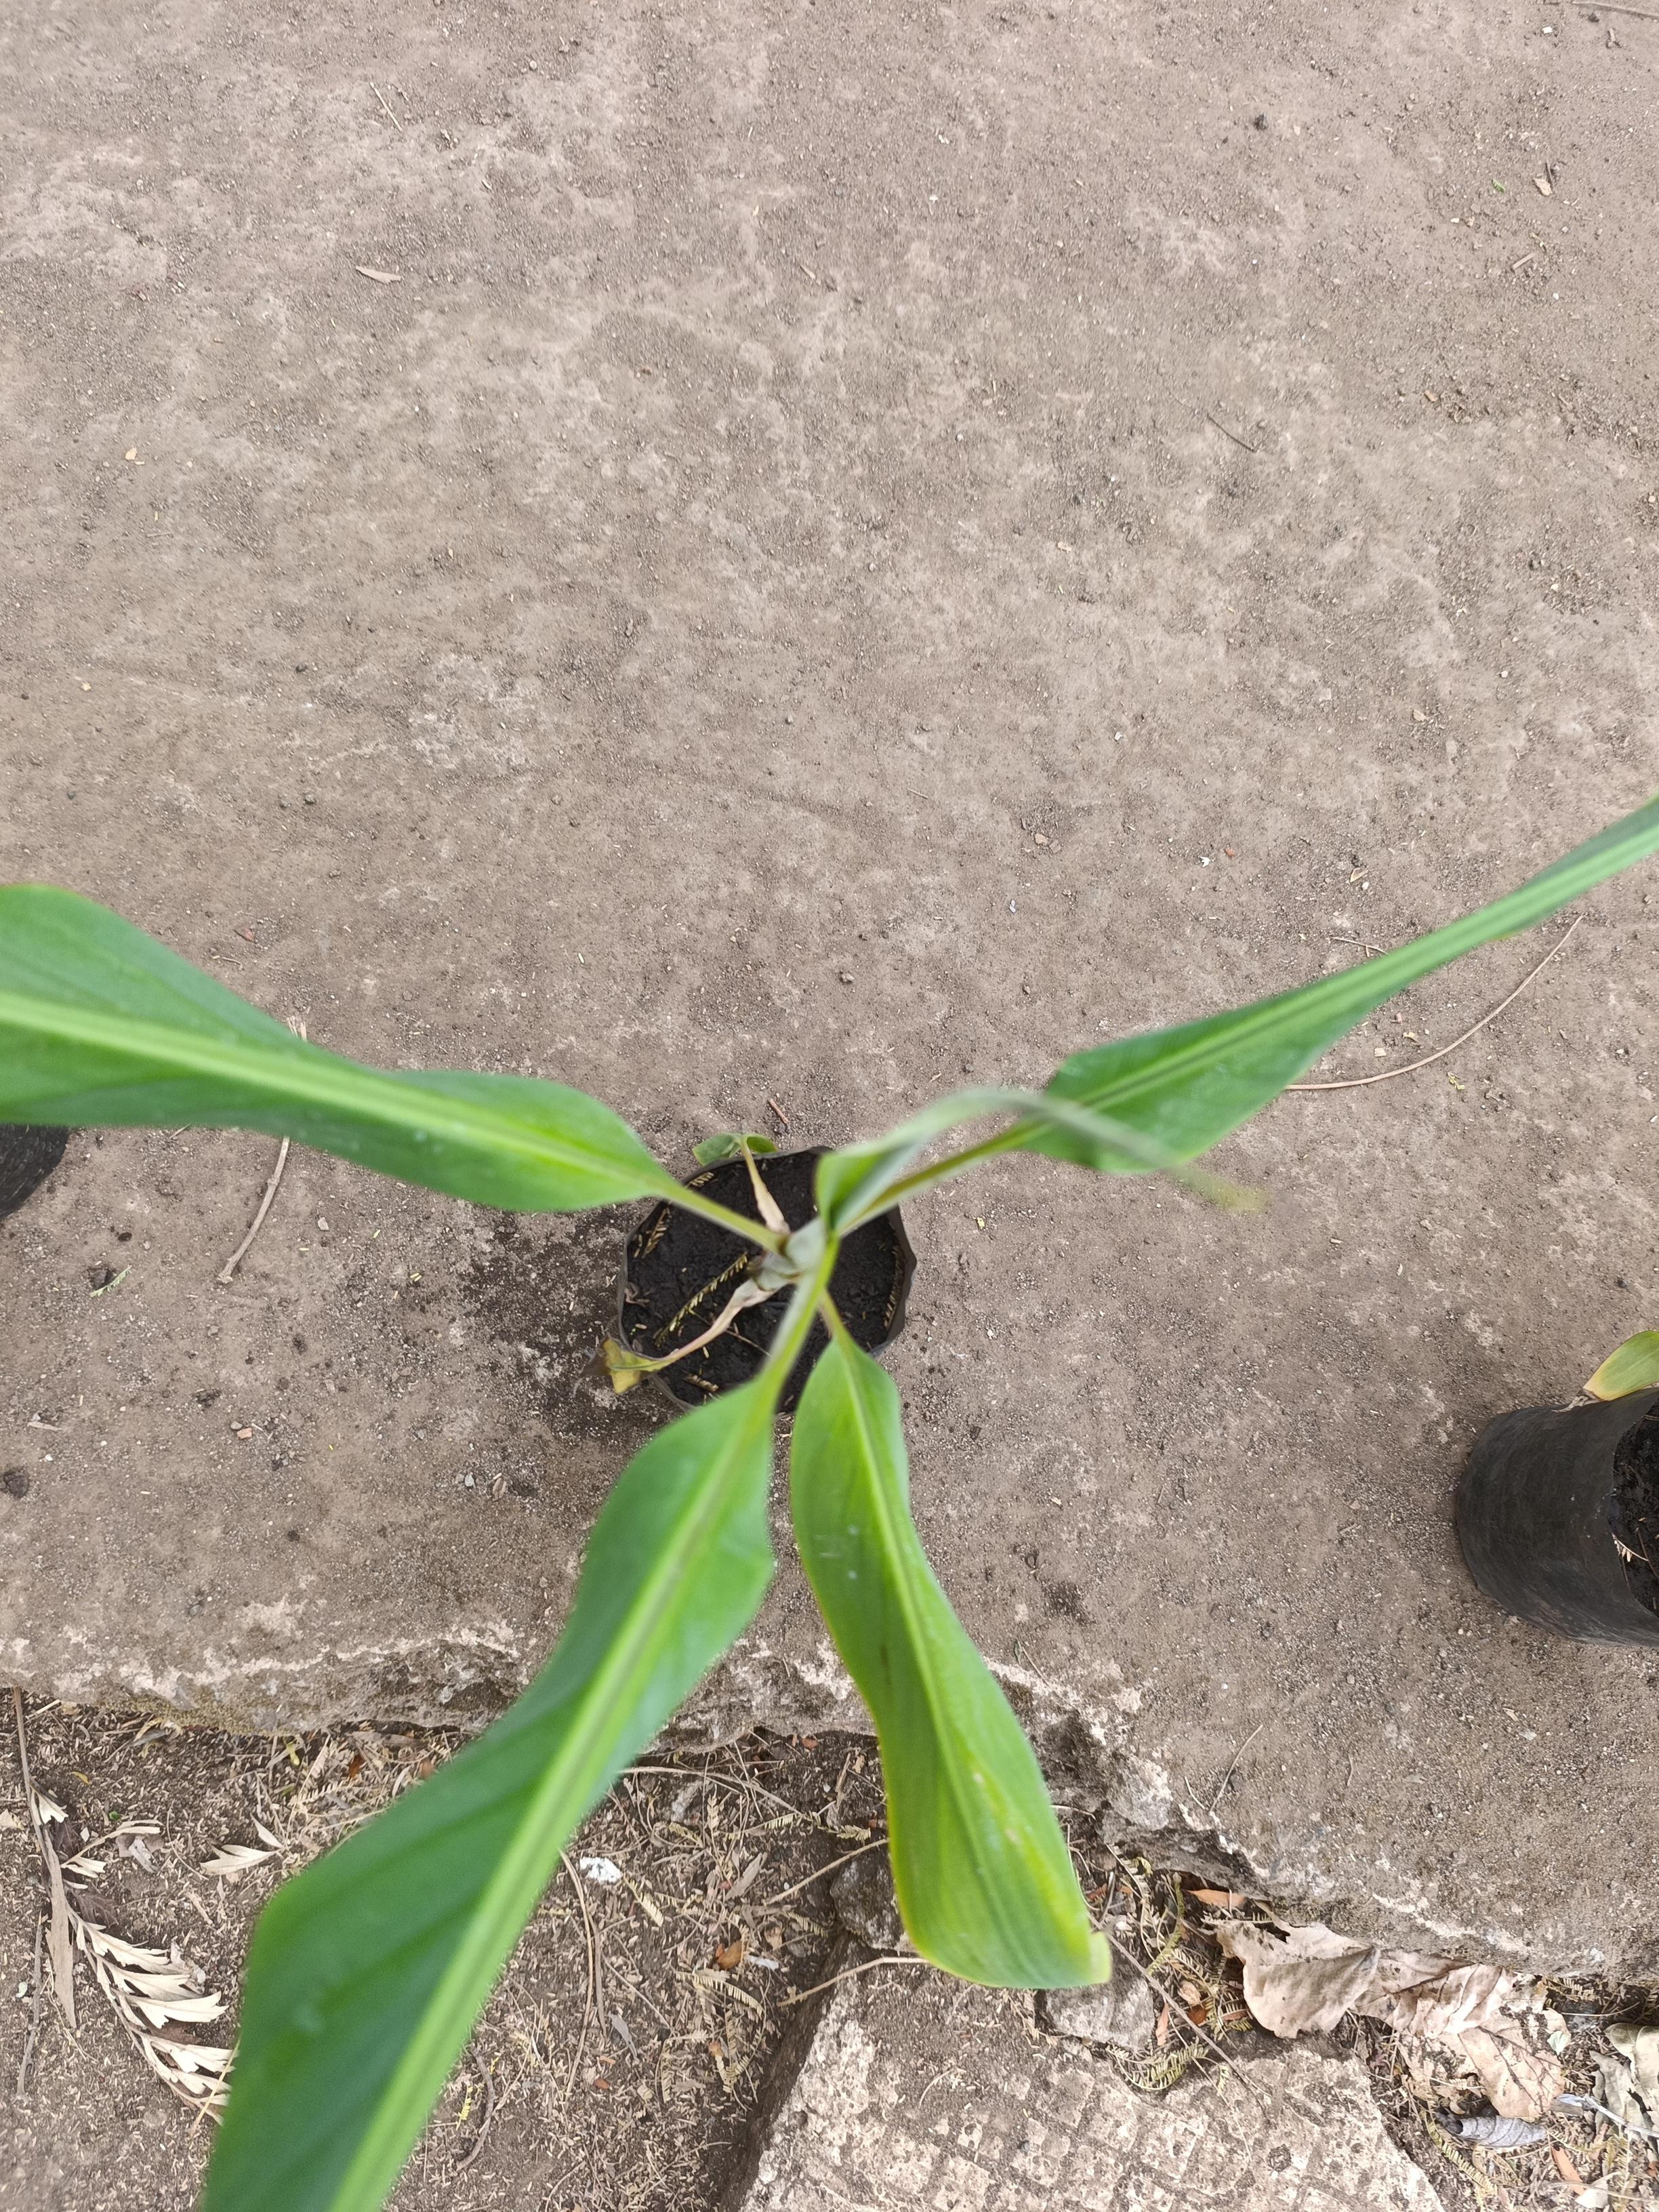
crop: banana
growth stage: vegetative
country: Tanzania
